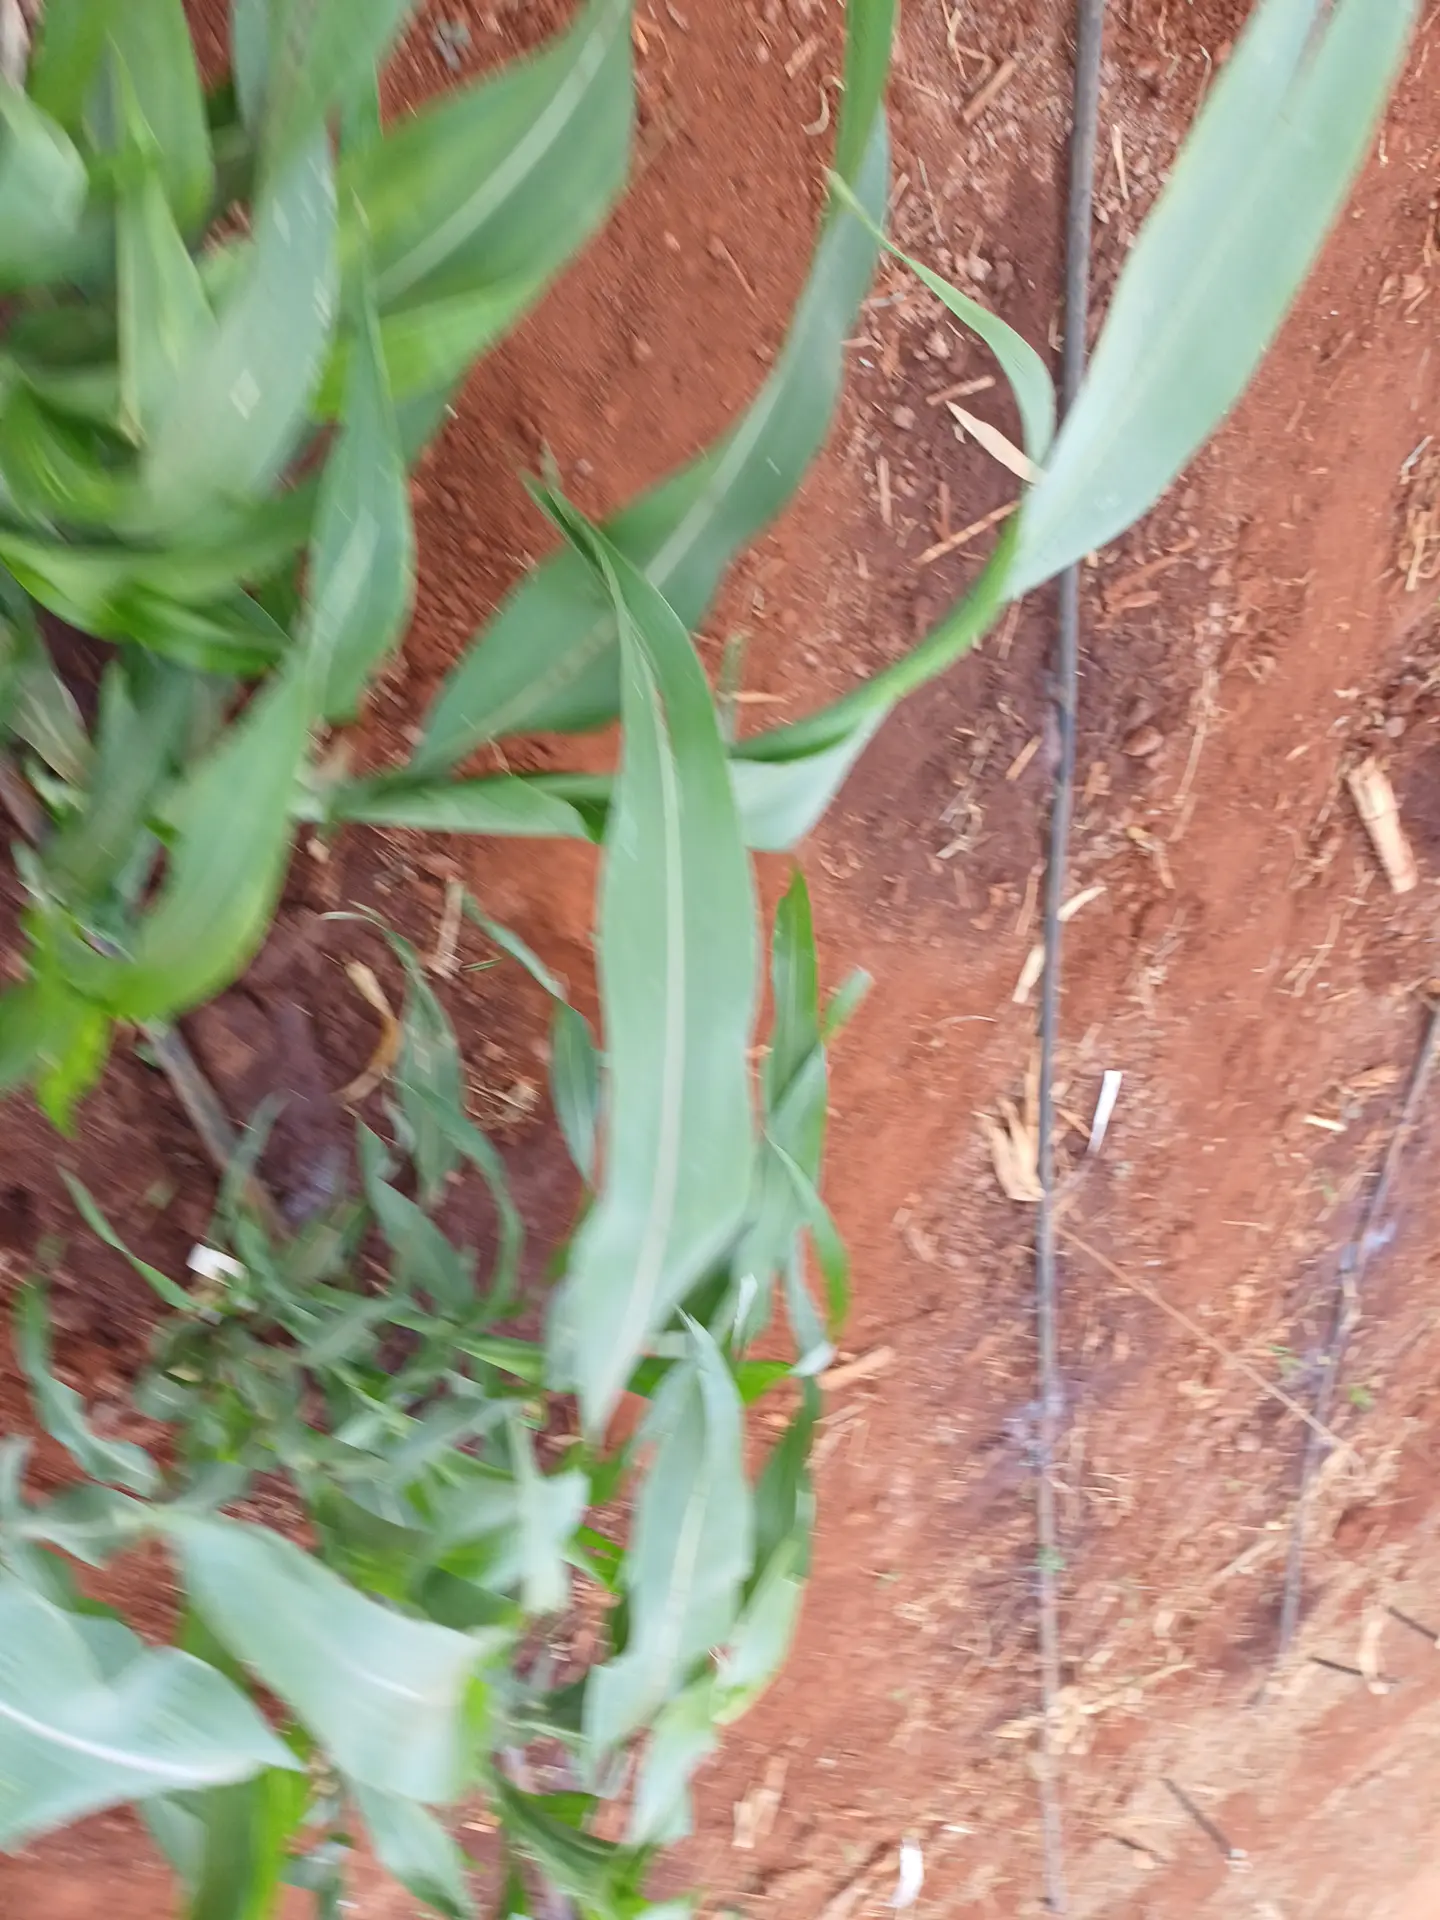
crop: sorghum
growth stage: vegetative
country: Kenya
